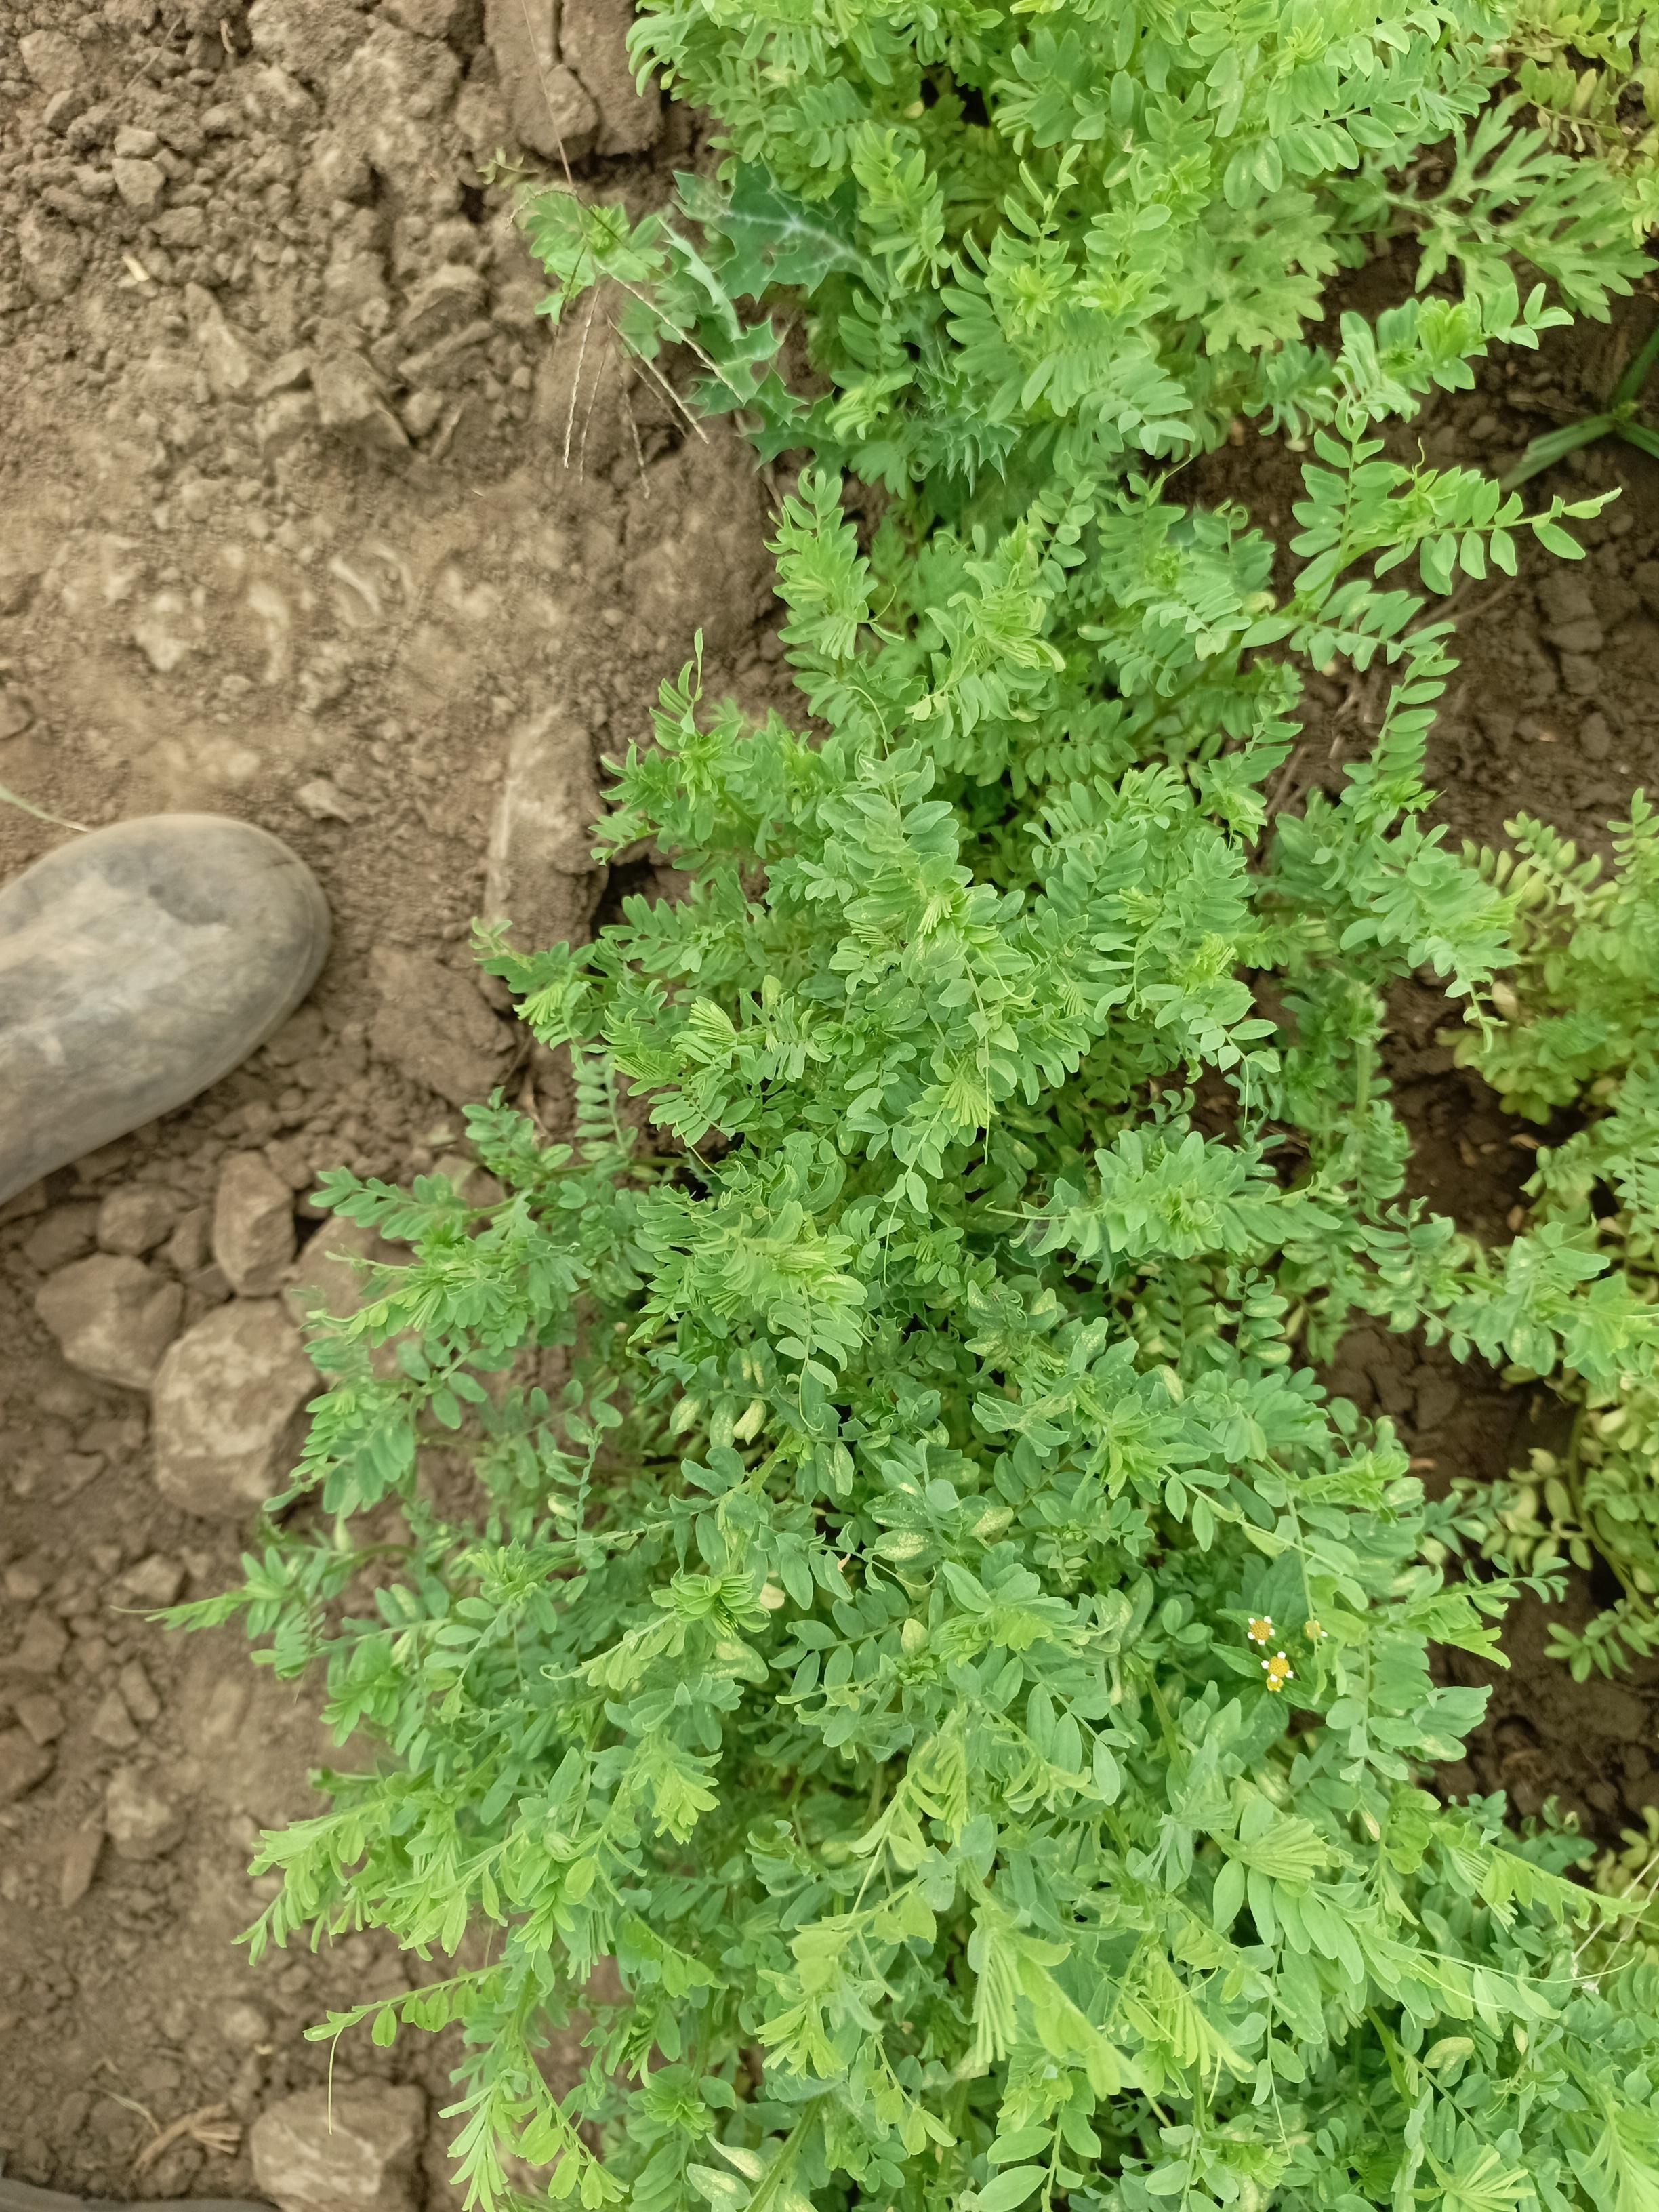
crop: lentil
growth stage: vegetative
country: Tanzania
